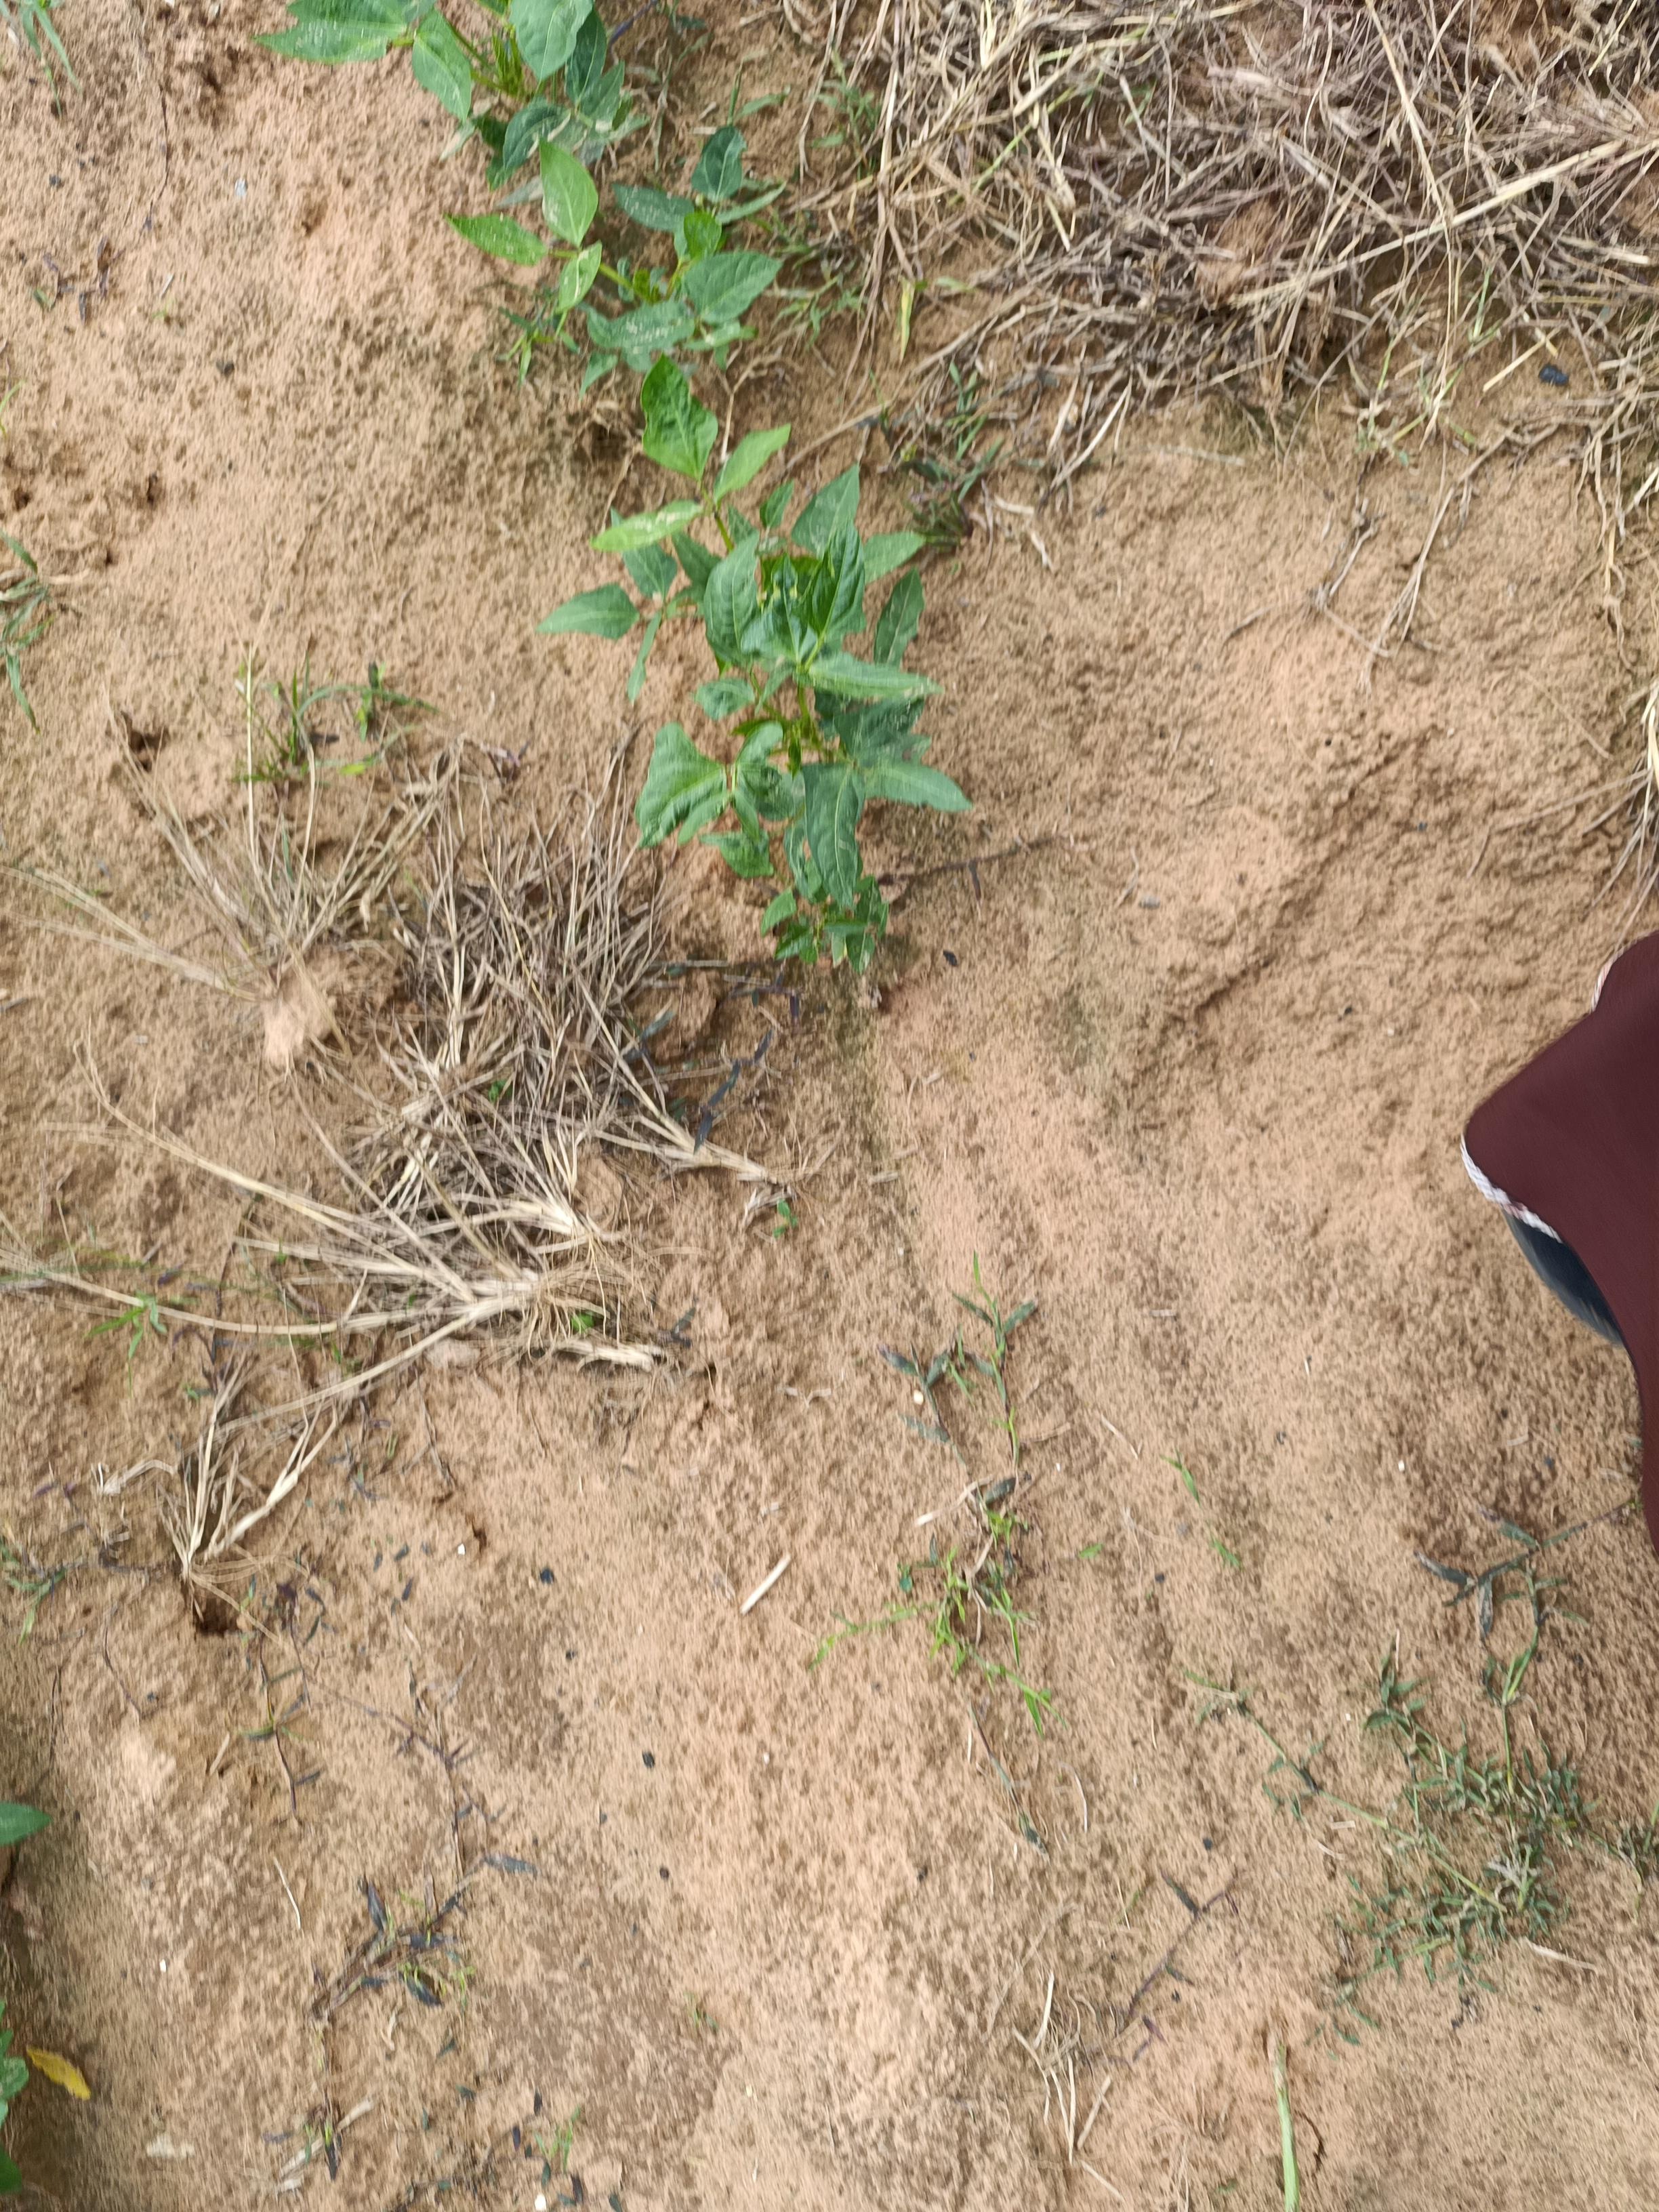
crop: cowpea
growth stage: emergence
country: Nigeria
